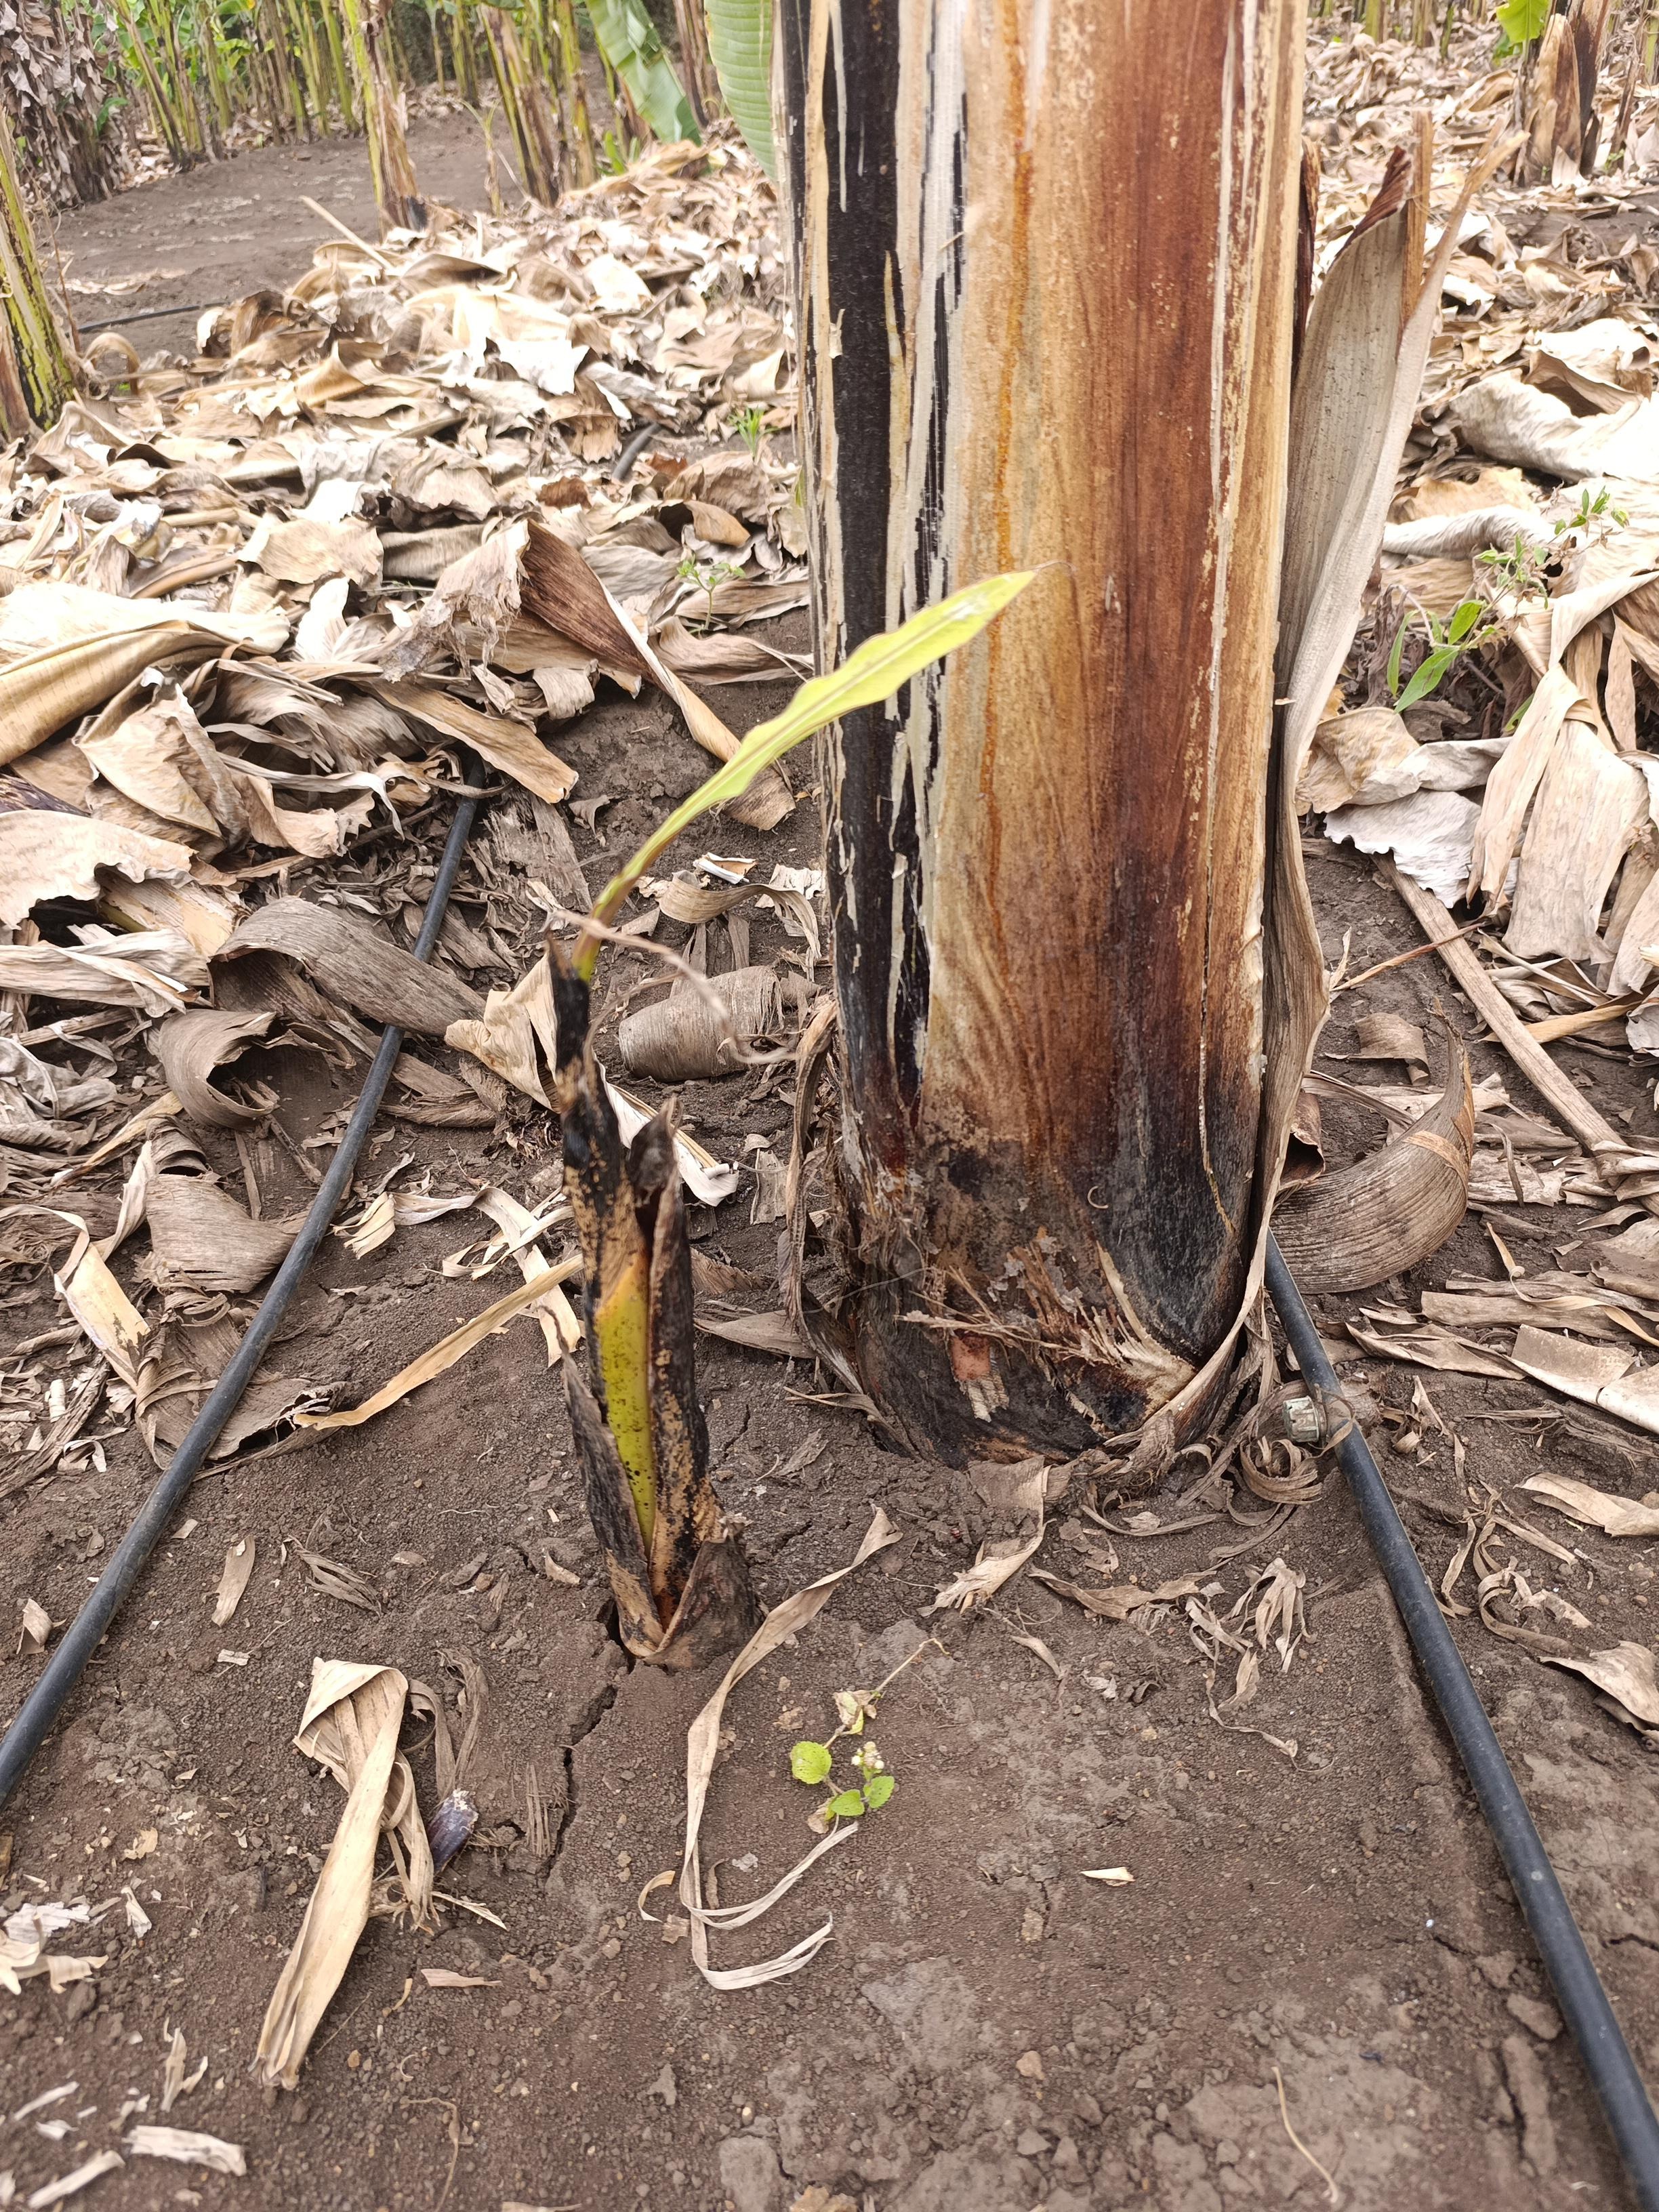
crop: banana
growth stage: emergence sucker
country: Tanzania
